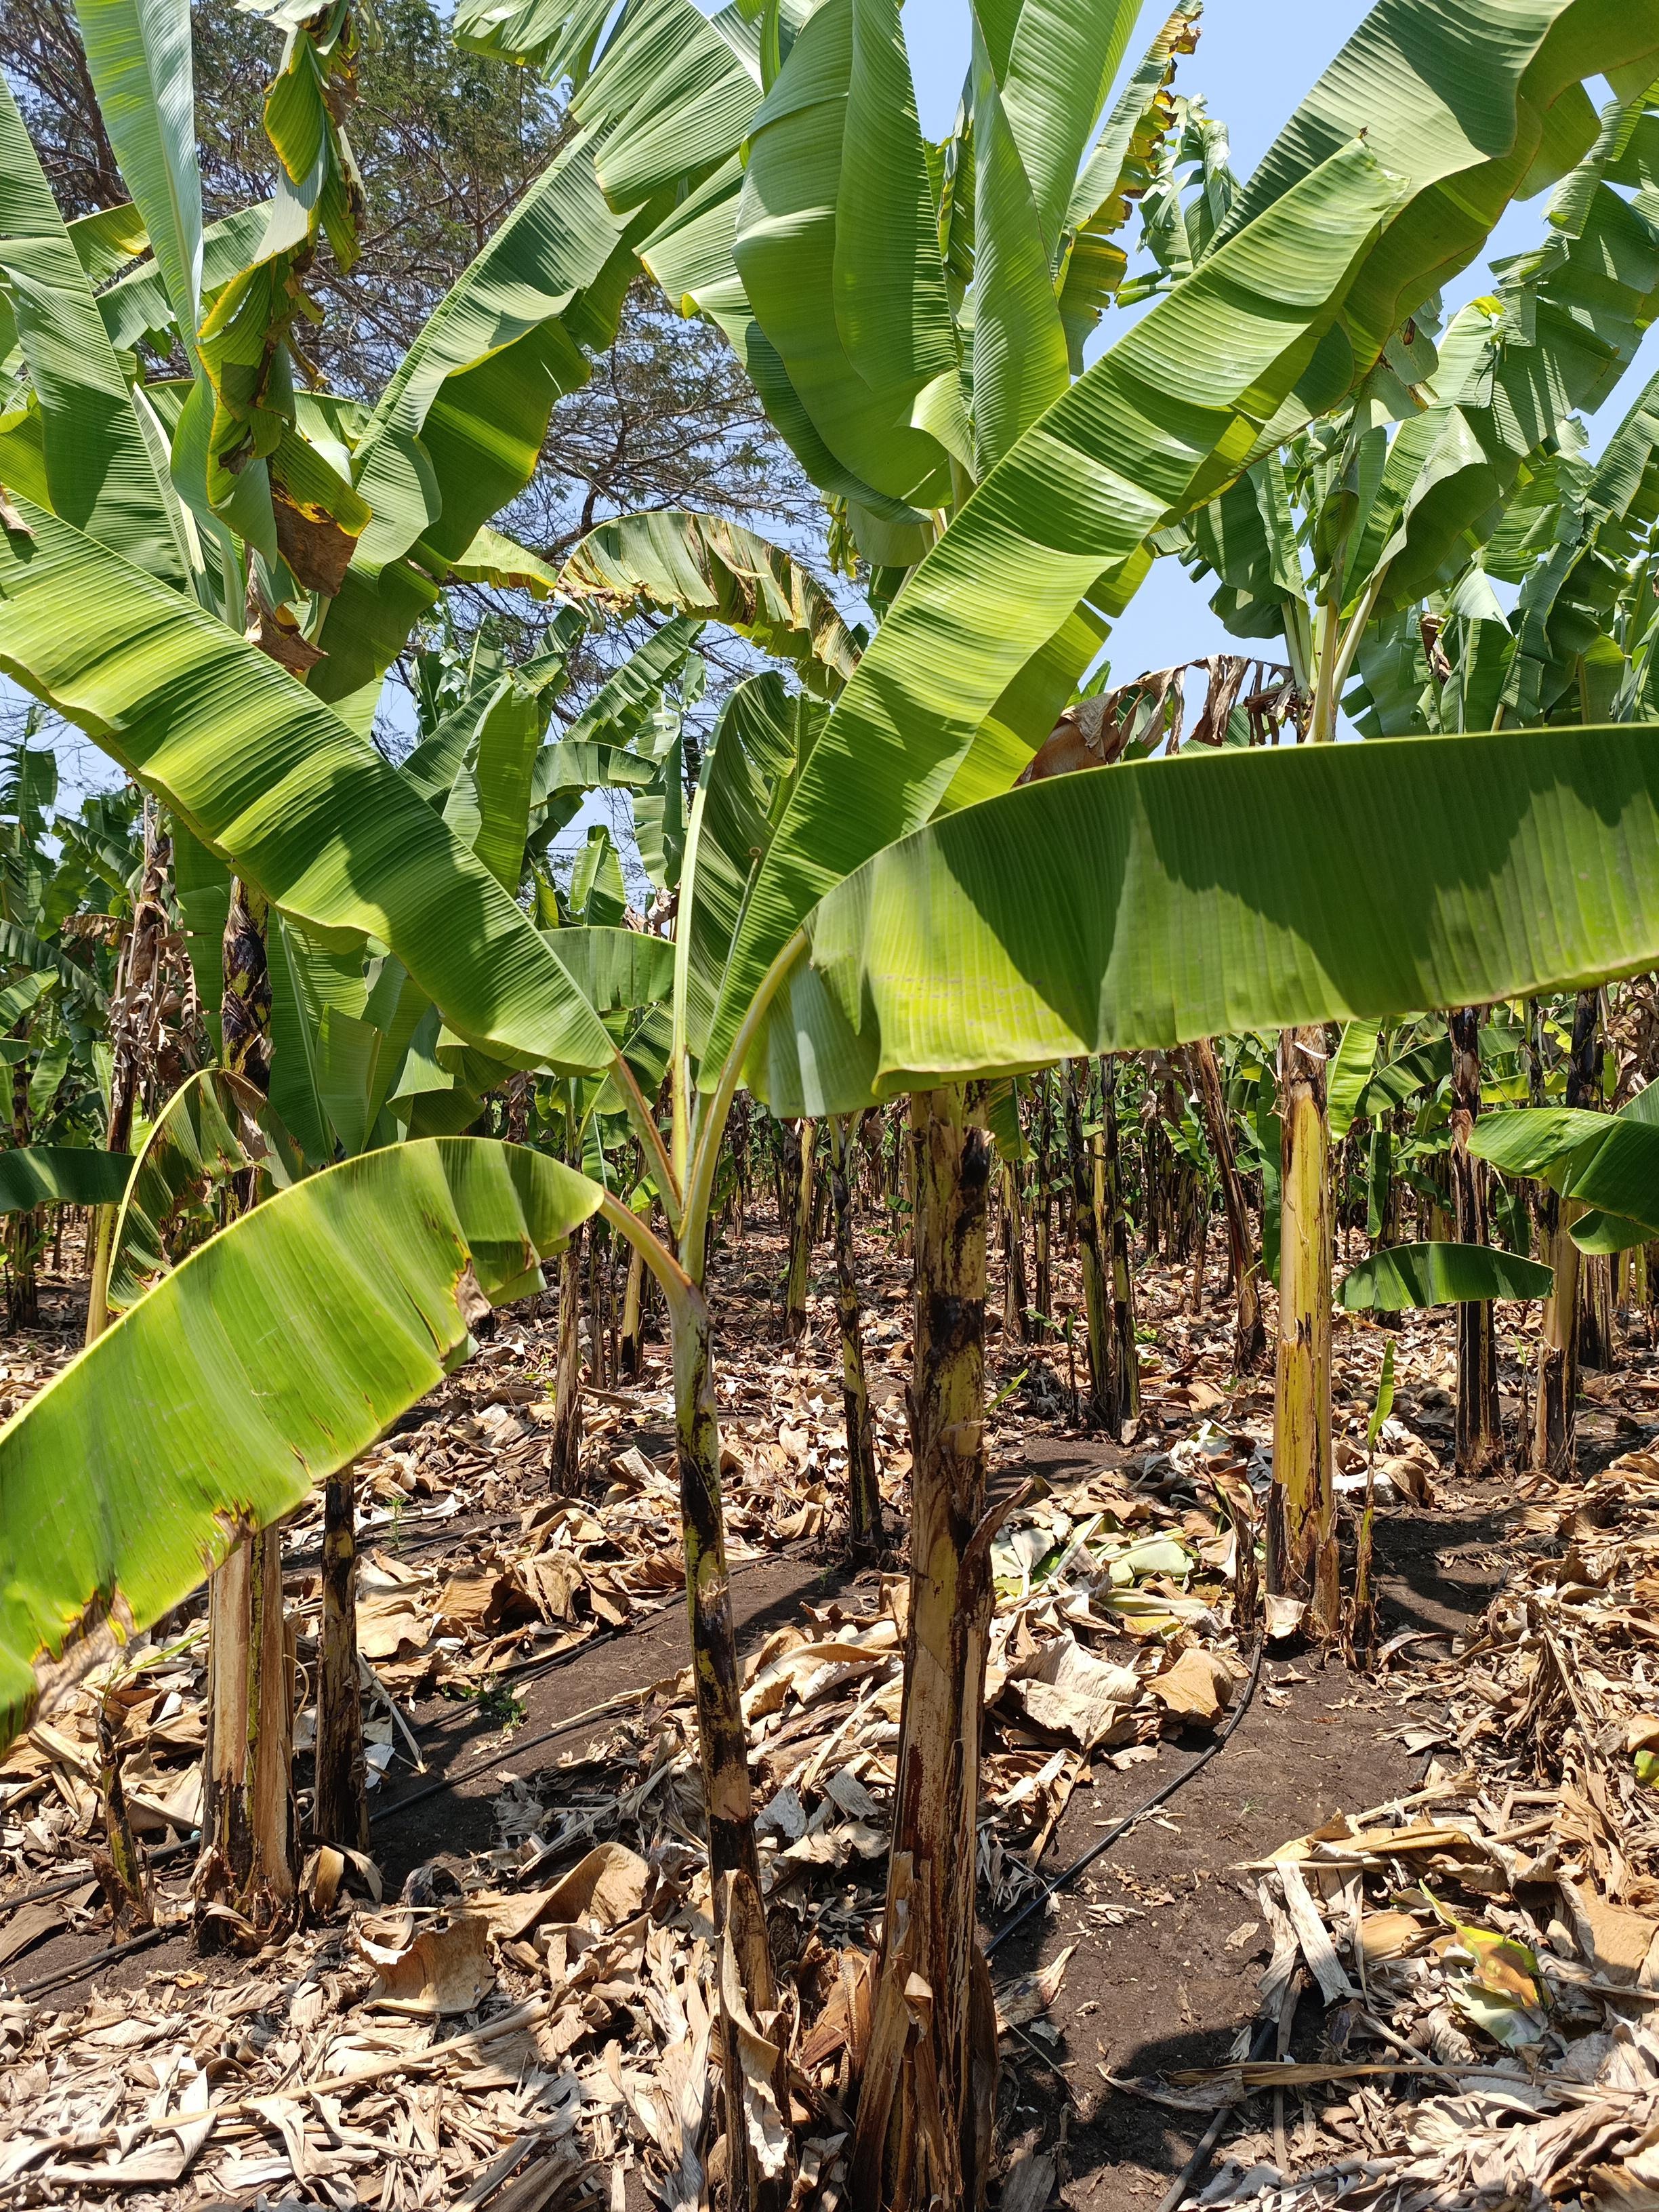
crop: banana
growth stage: vegetative
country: Tanzania
